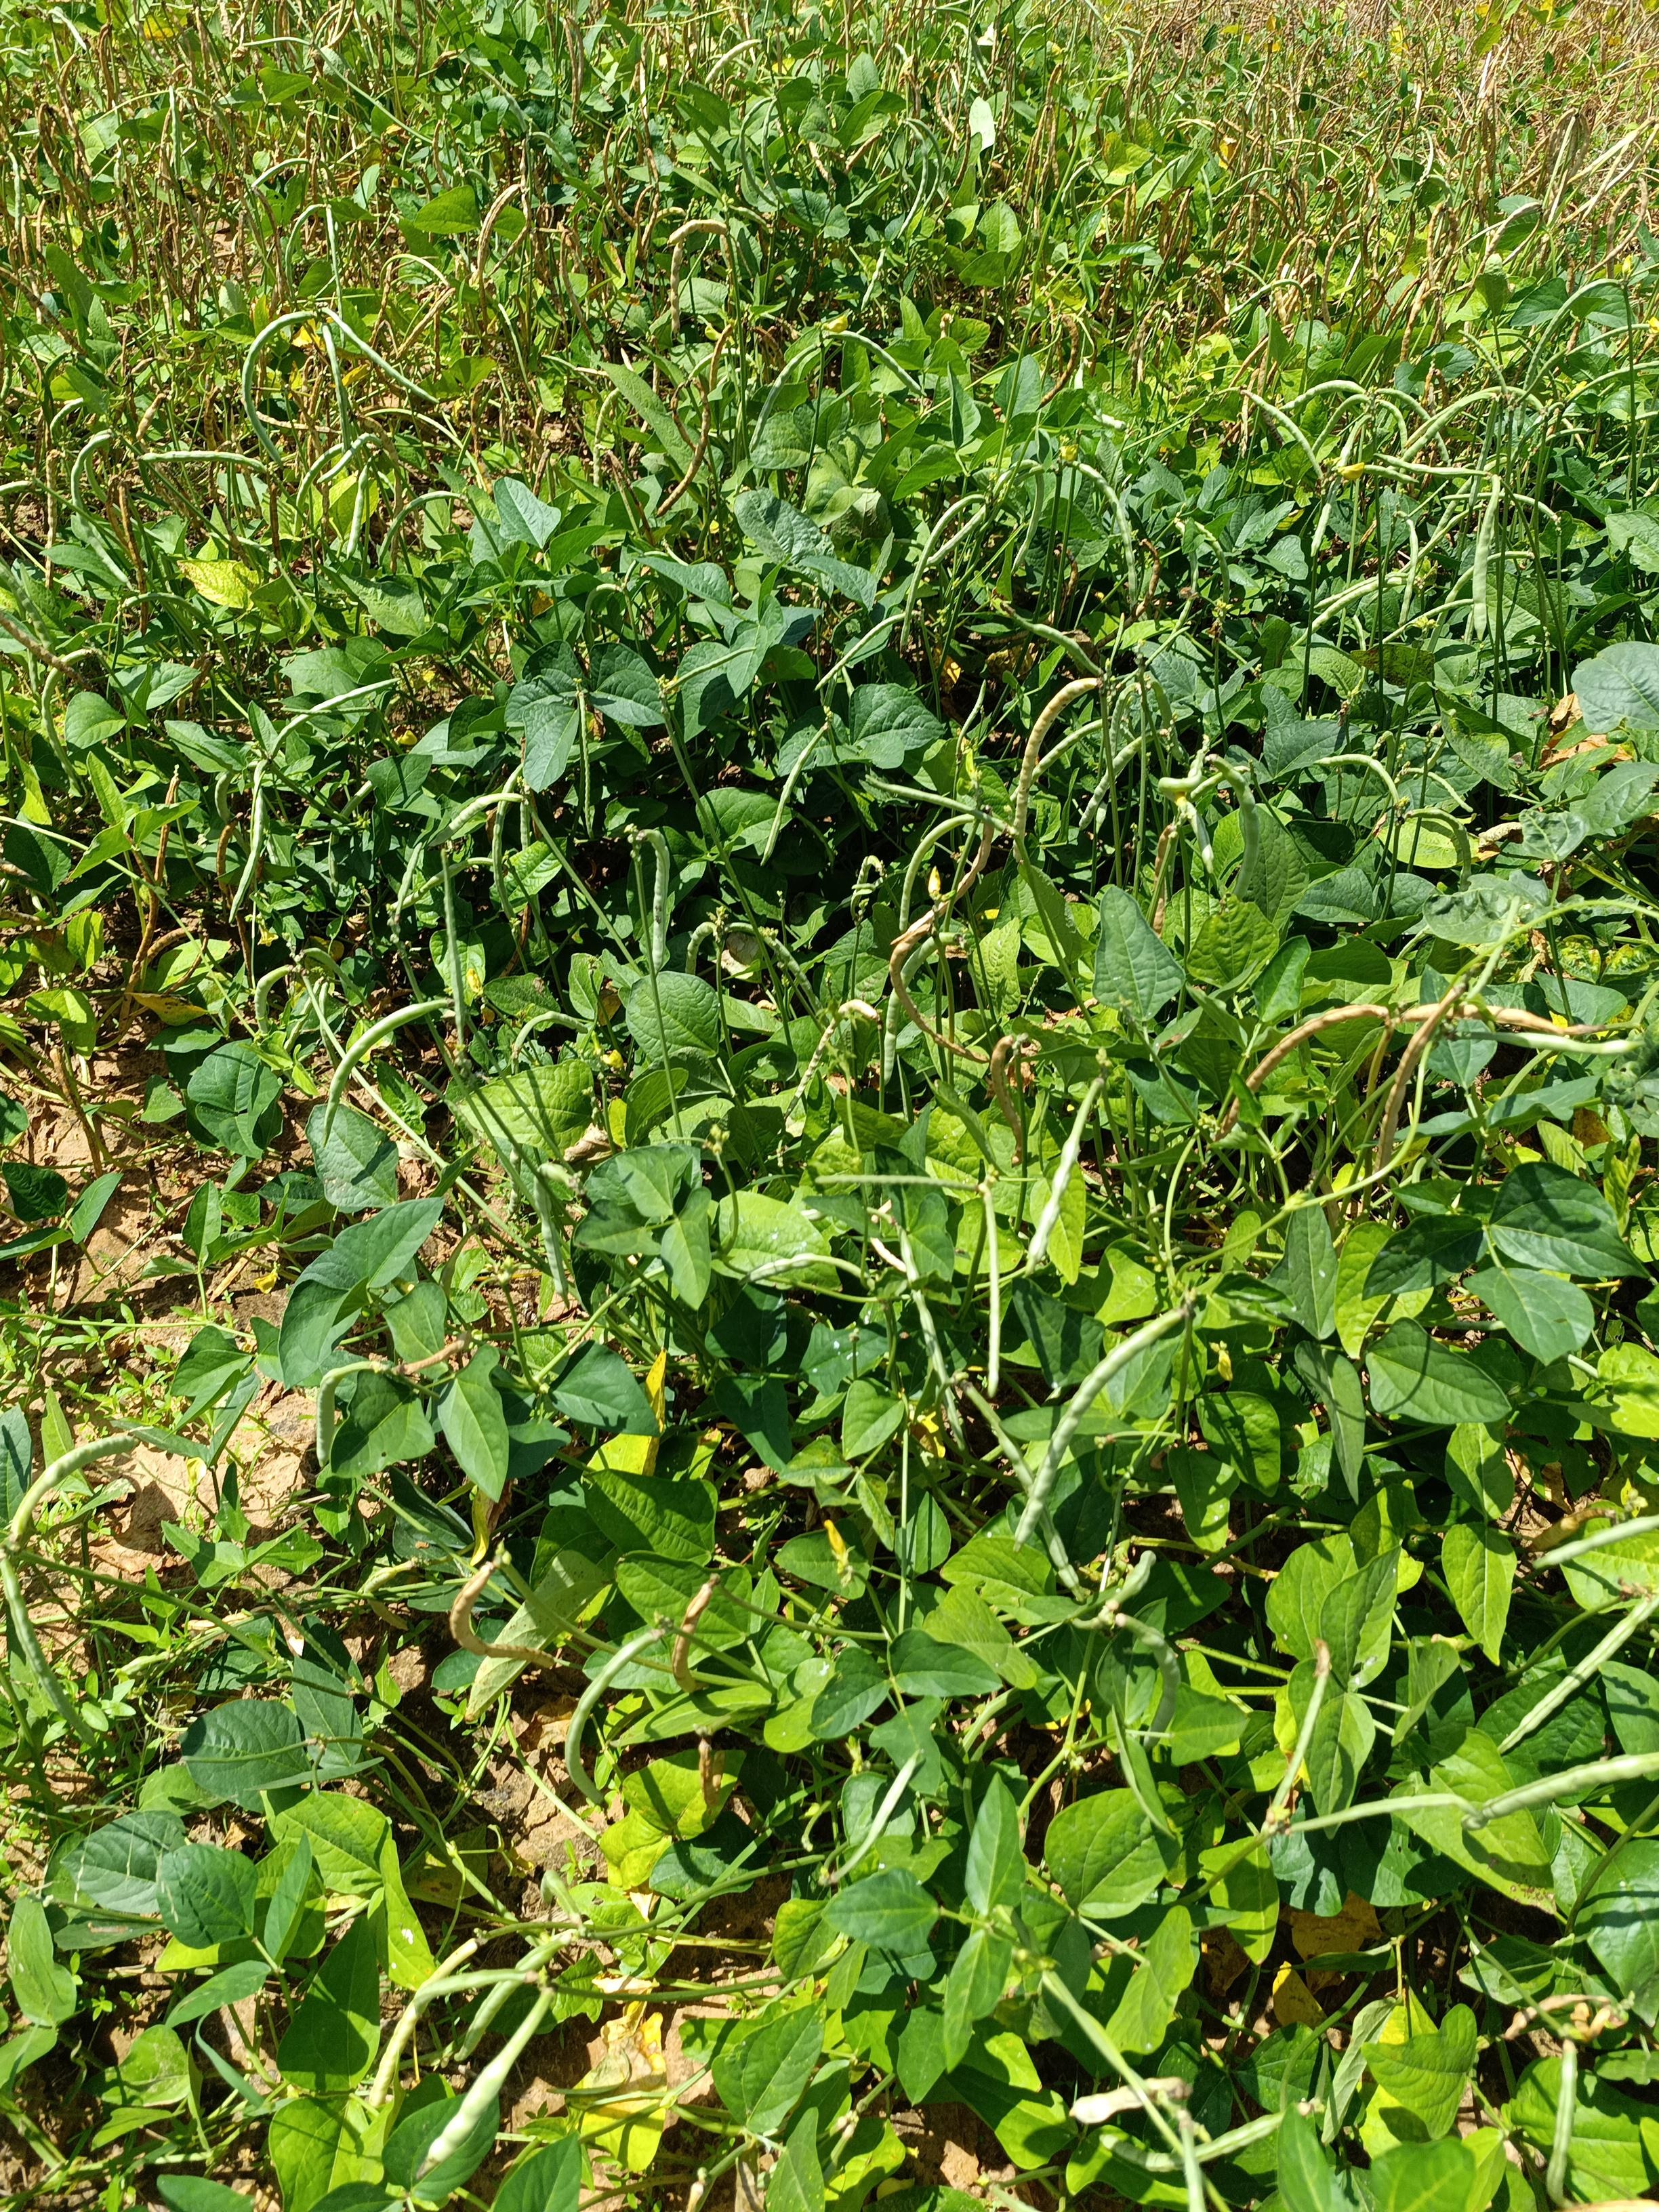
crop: cowpea
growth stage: maturity
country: Nigeria
